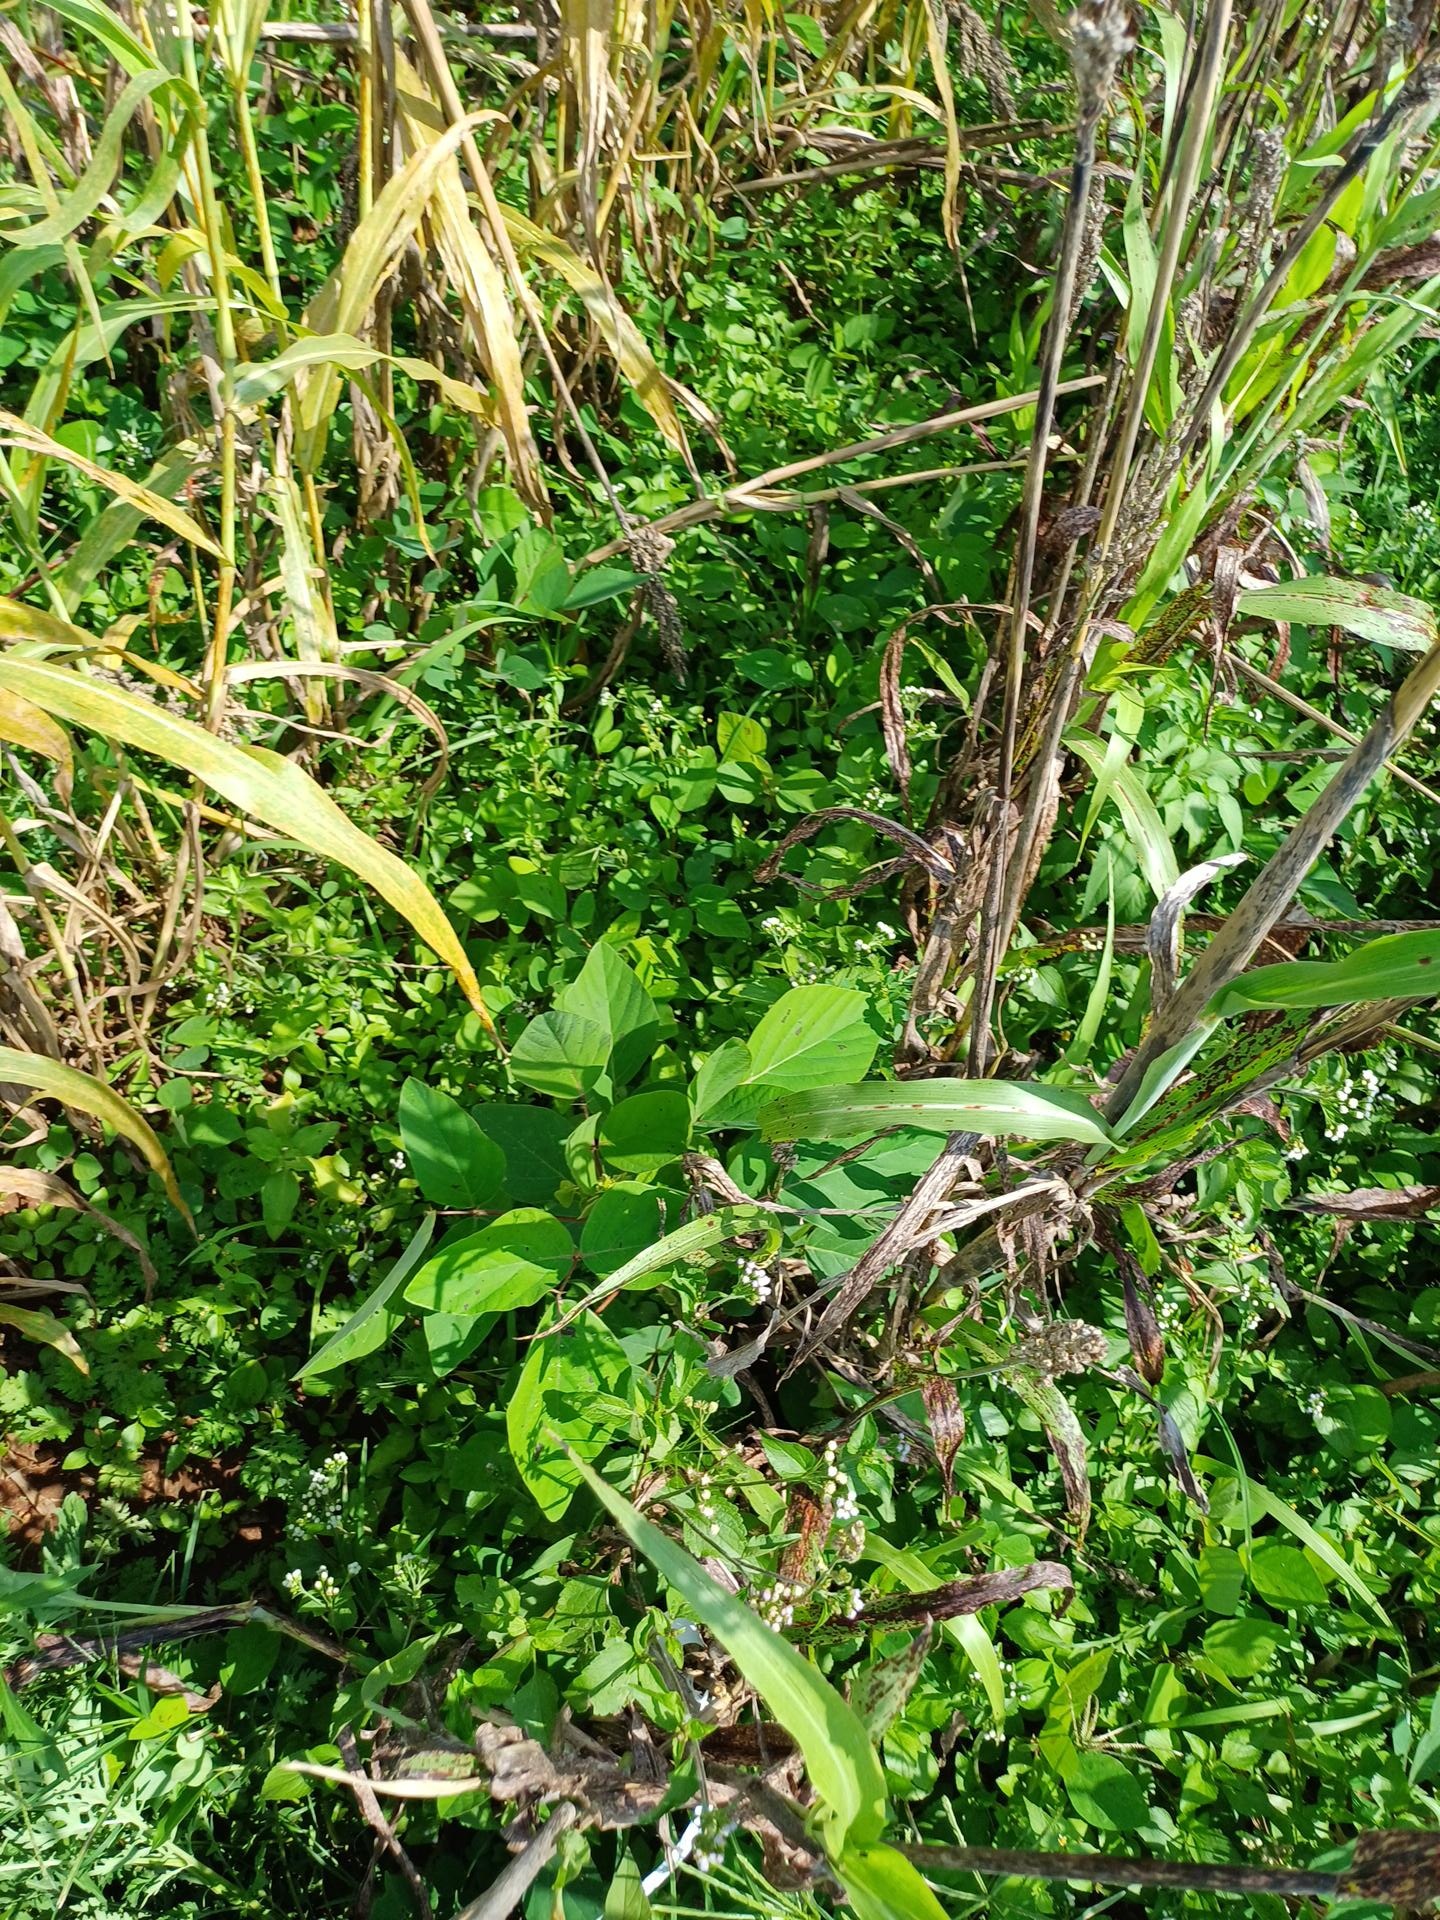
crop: sorghum
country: Kenya
